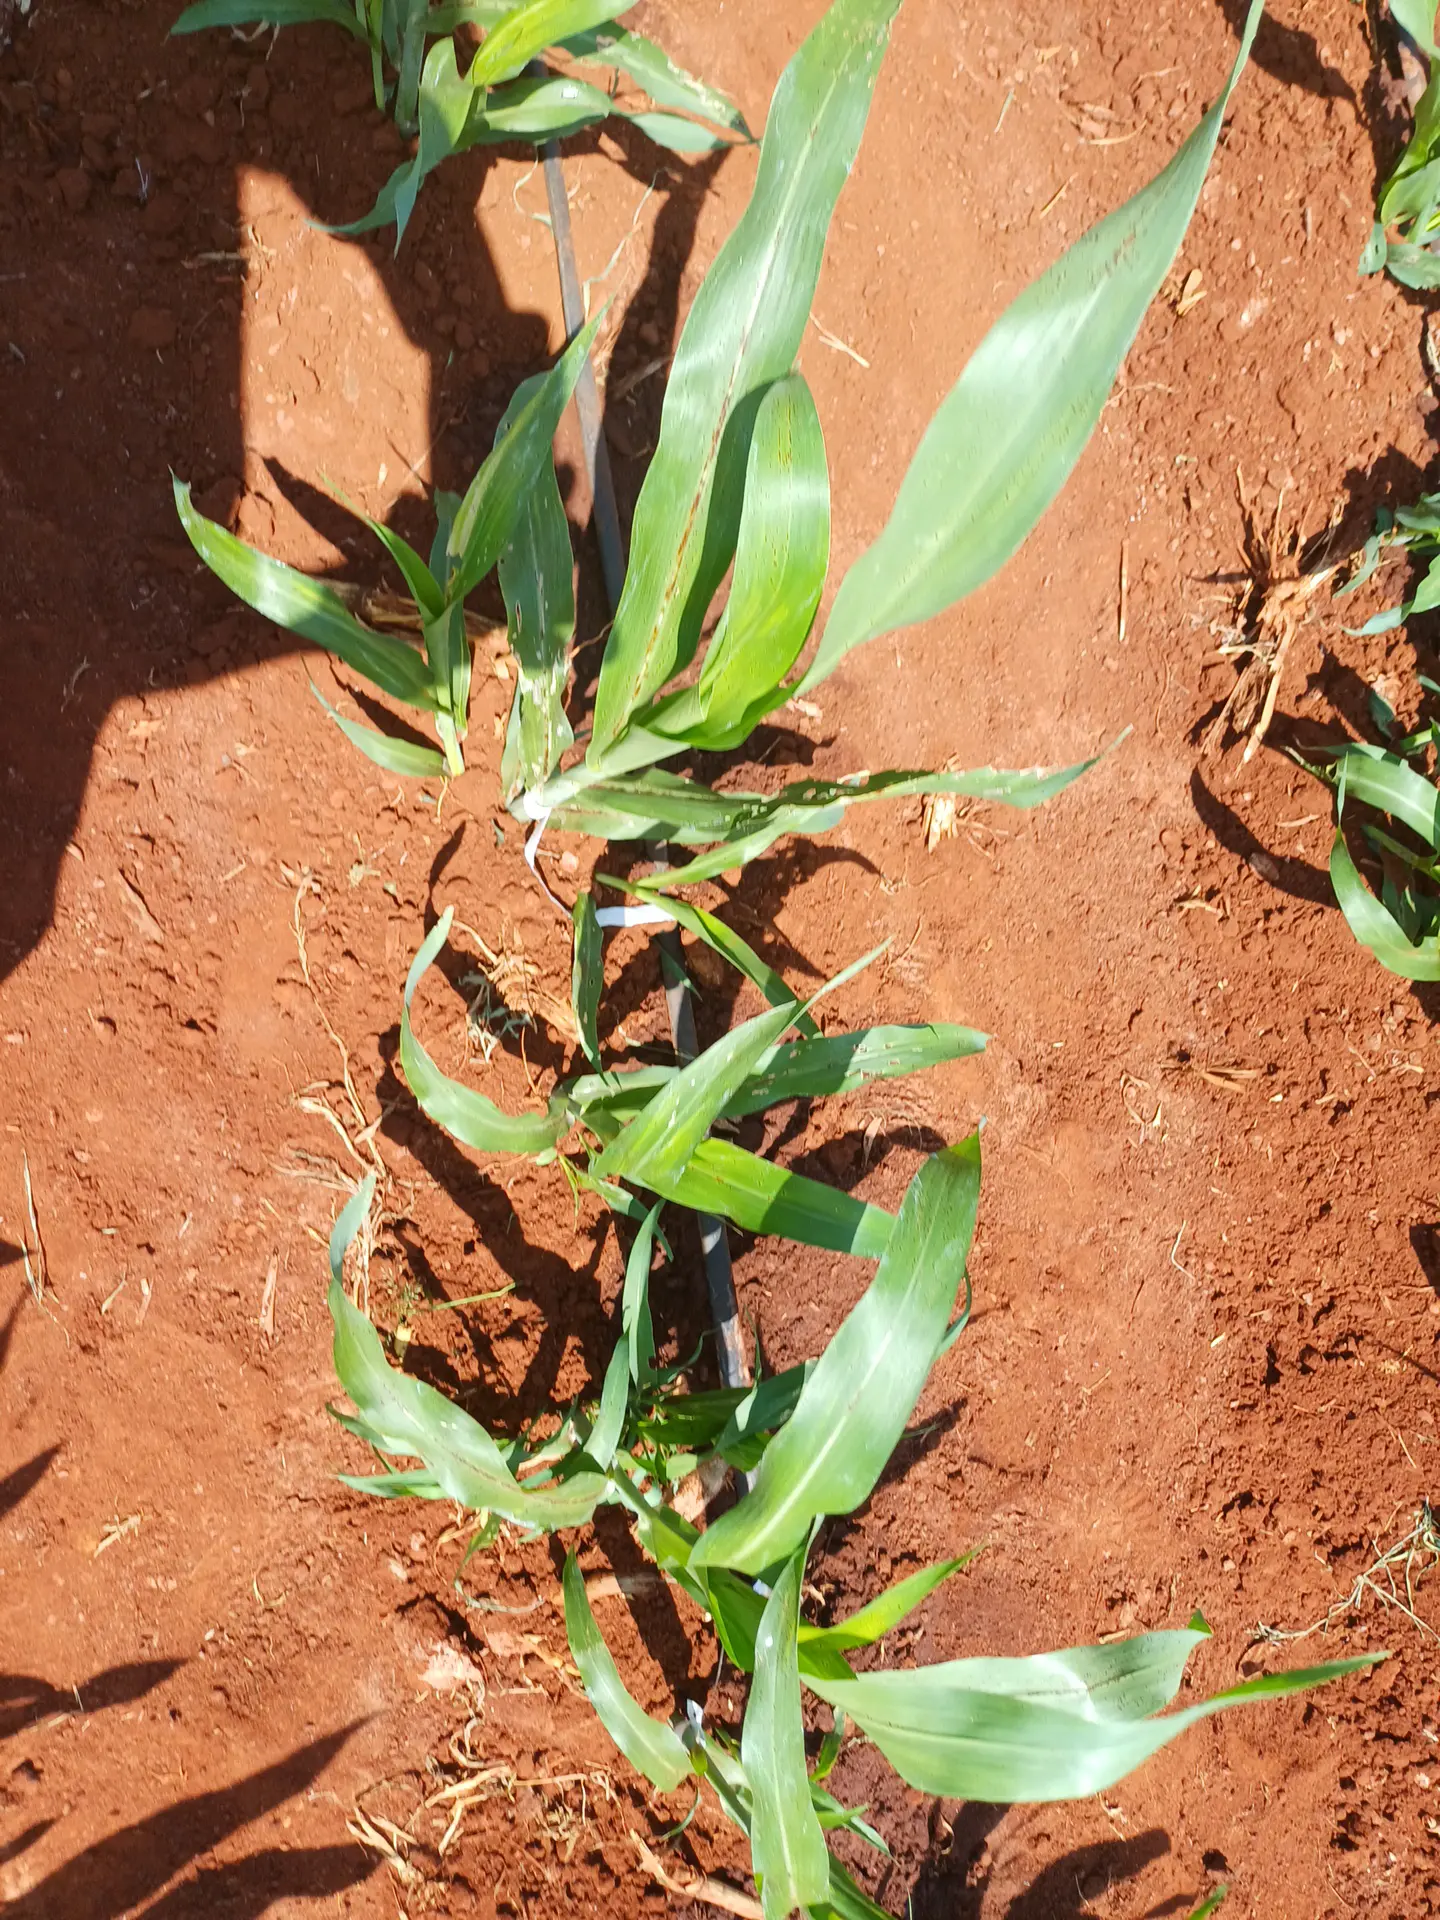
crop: sorghum
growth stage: vegetative
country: Kenya
